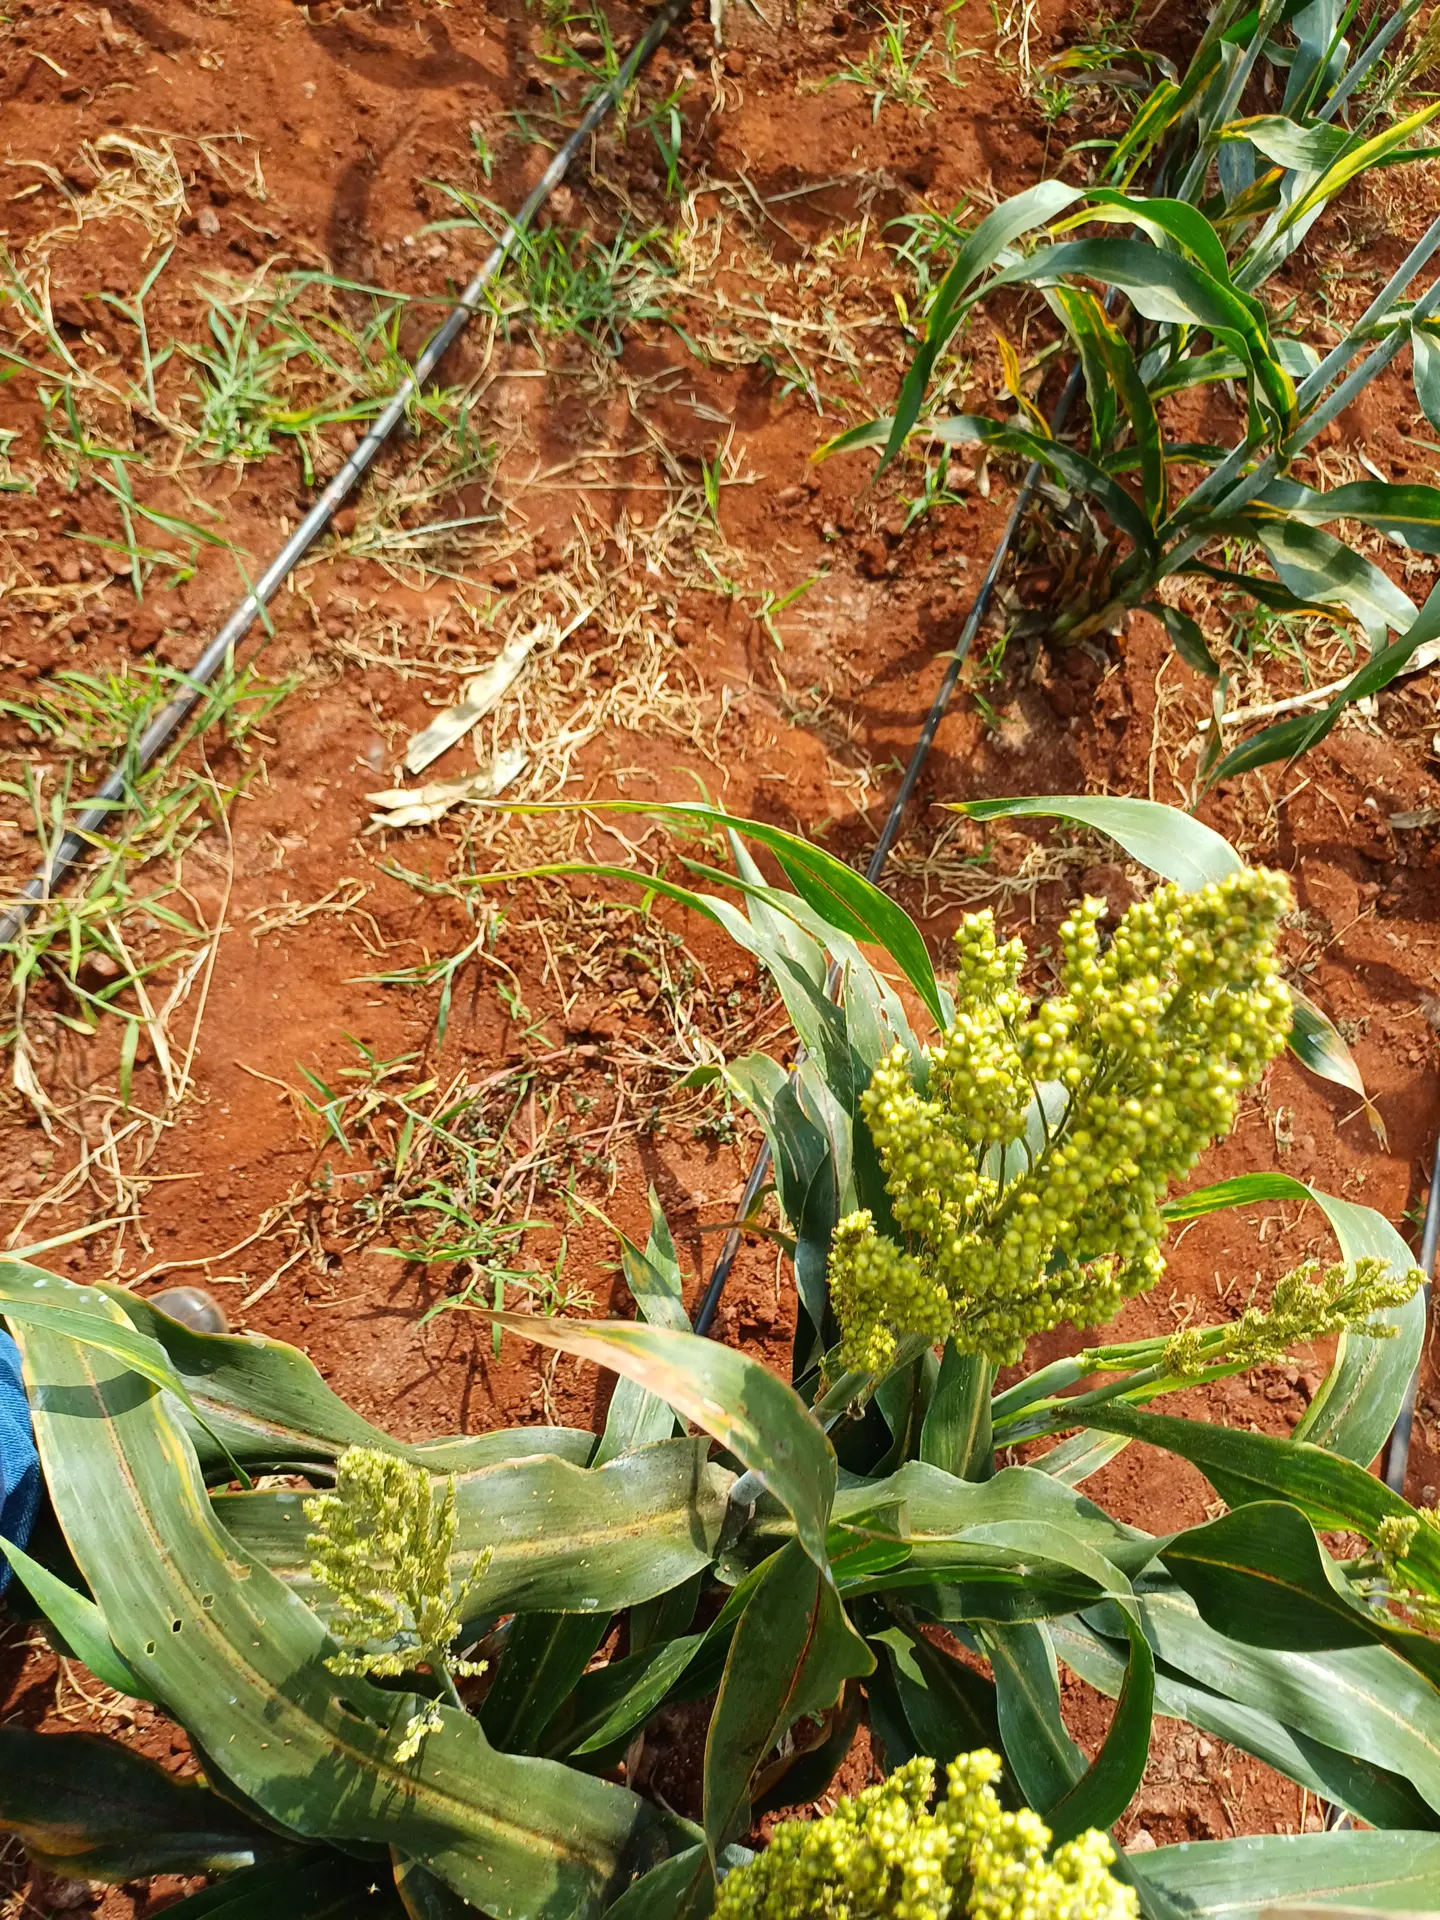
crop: sorghum
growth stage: filling grain
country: Kenya
